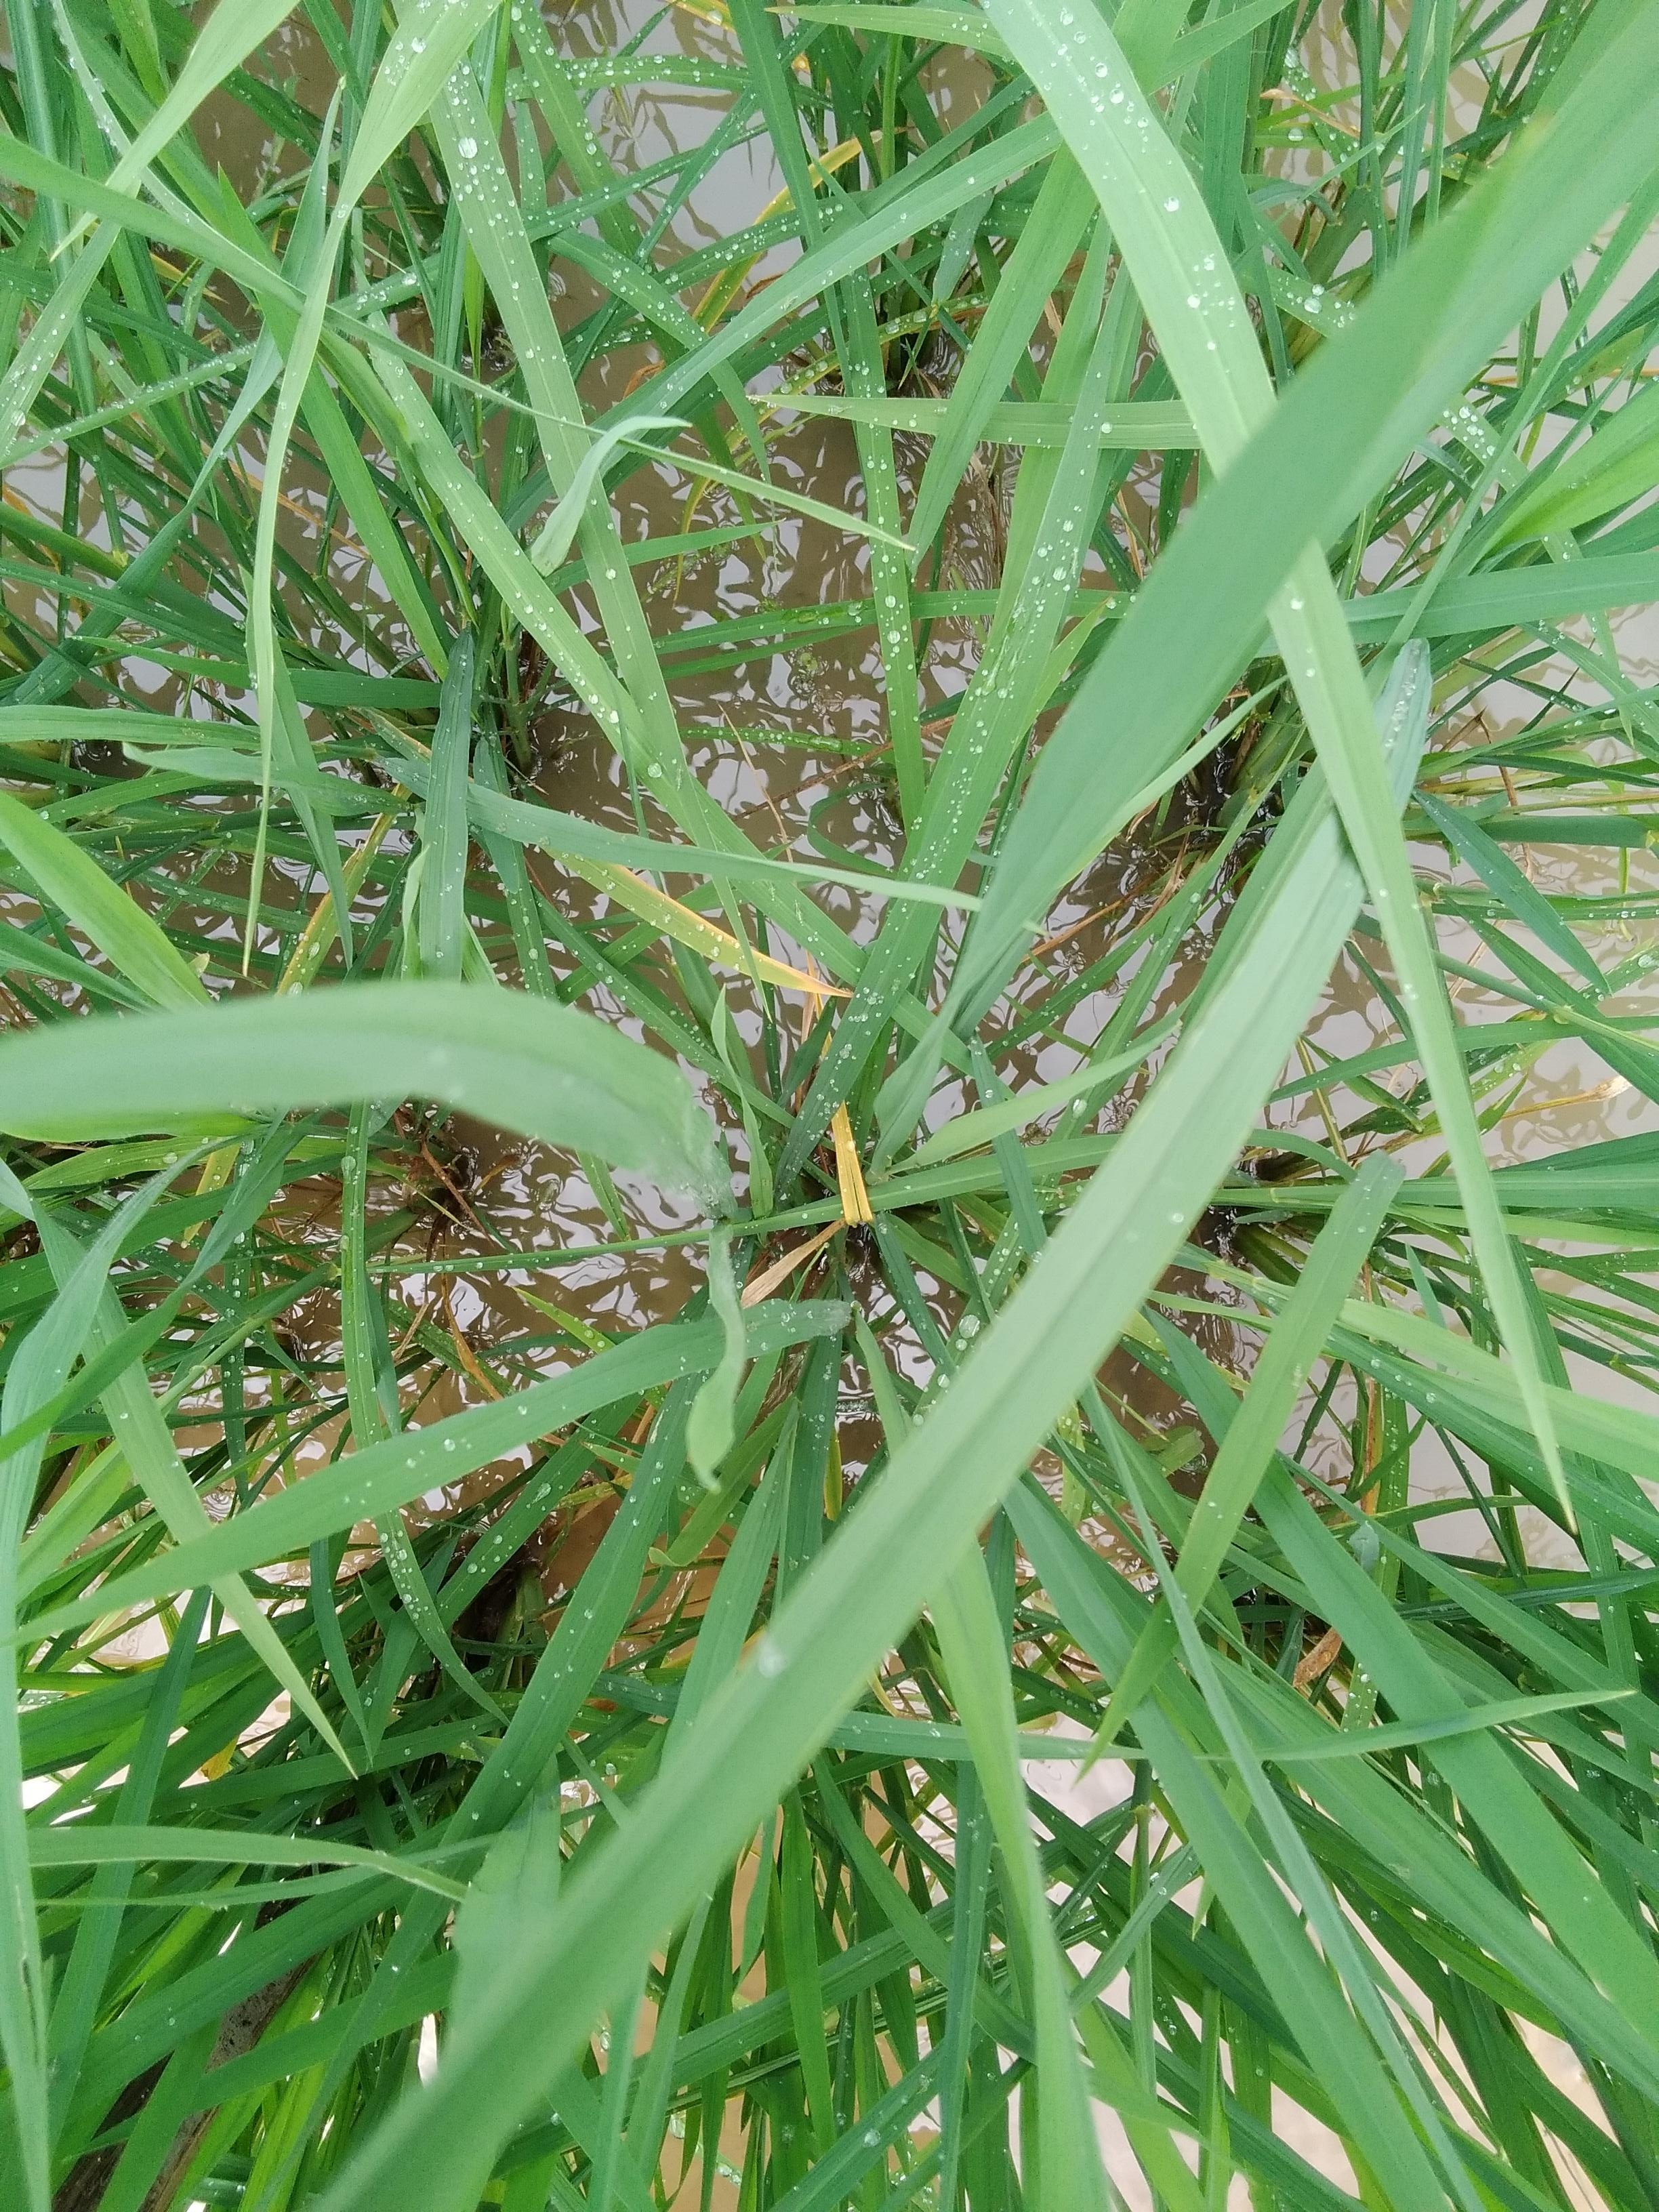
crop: rice
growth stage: elongation stem
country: Nigeria
